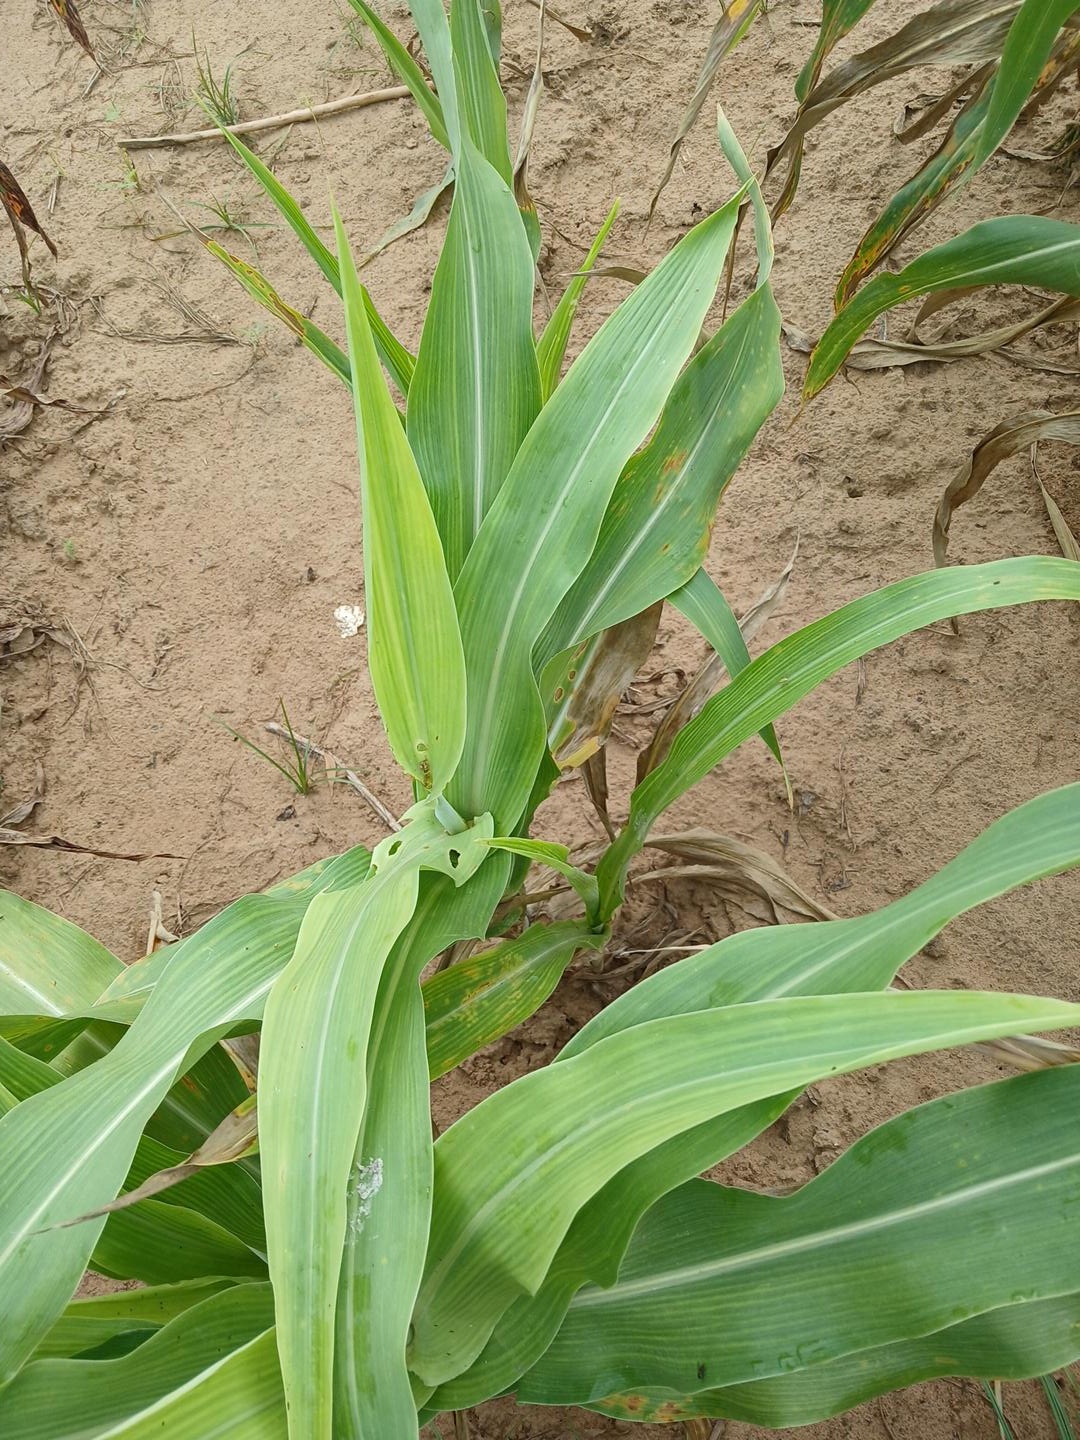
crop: sorghum
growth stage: vegetative
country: Senegal
